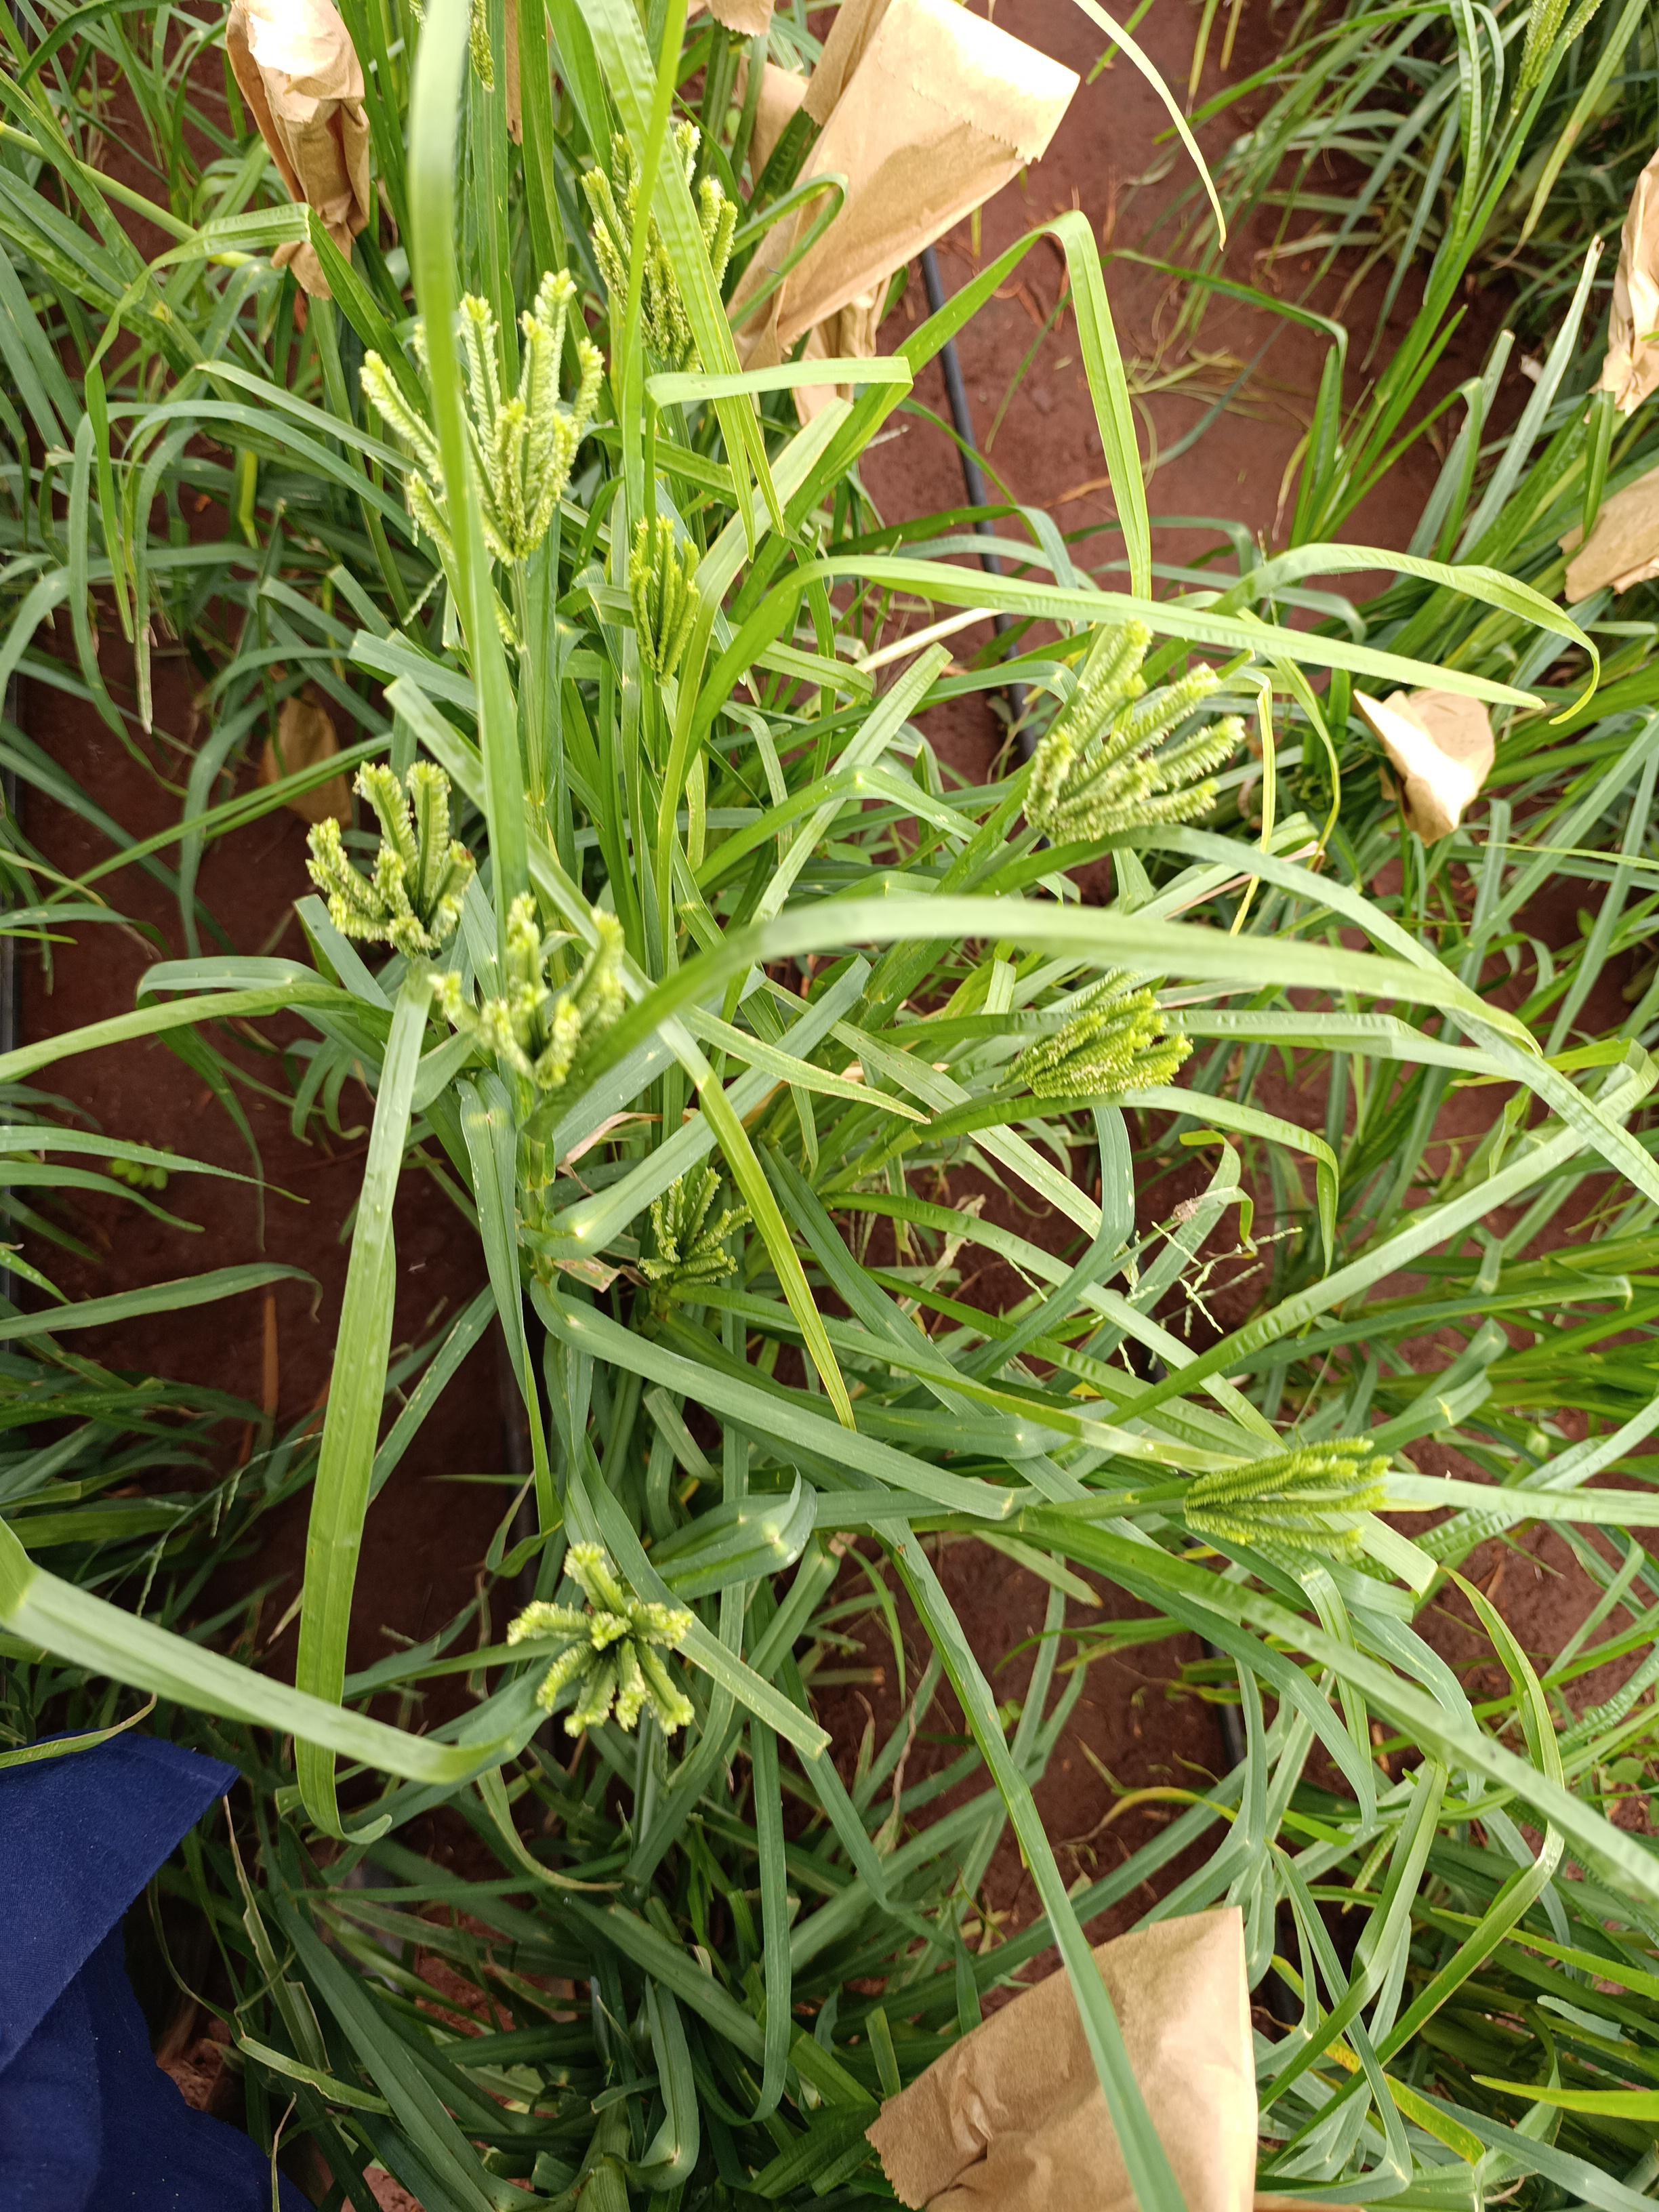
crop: finger millet
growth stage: flowering
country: Kenya
